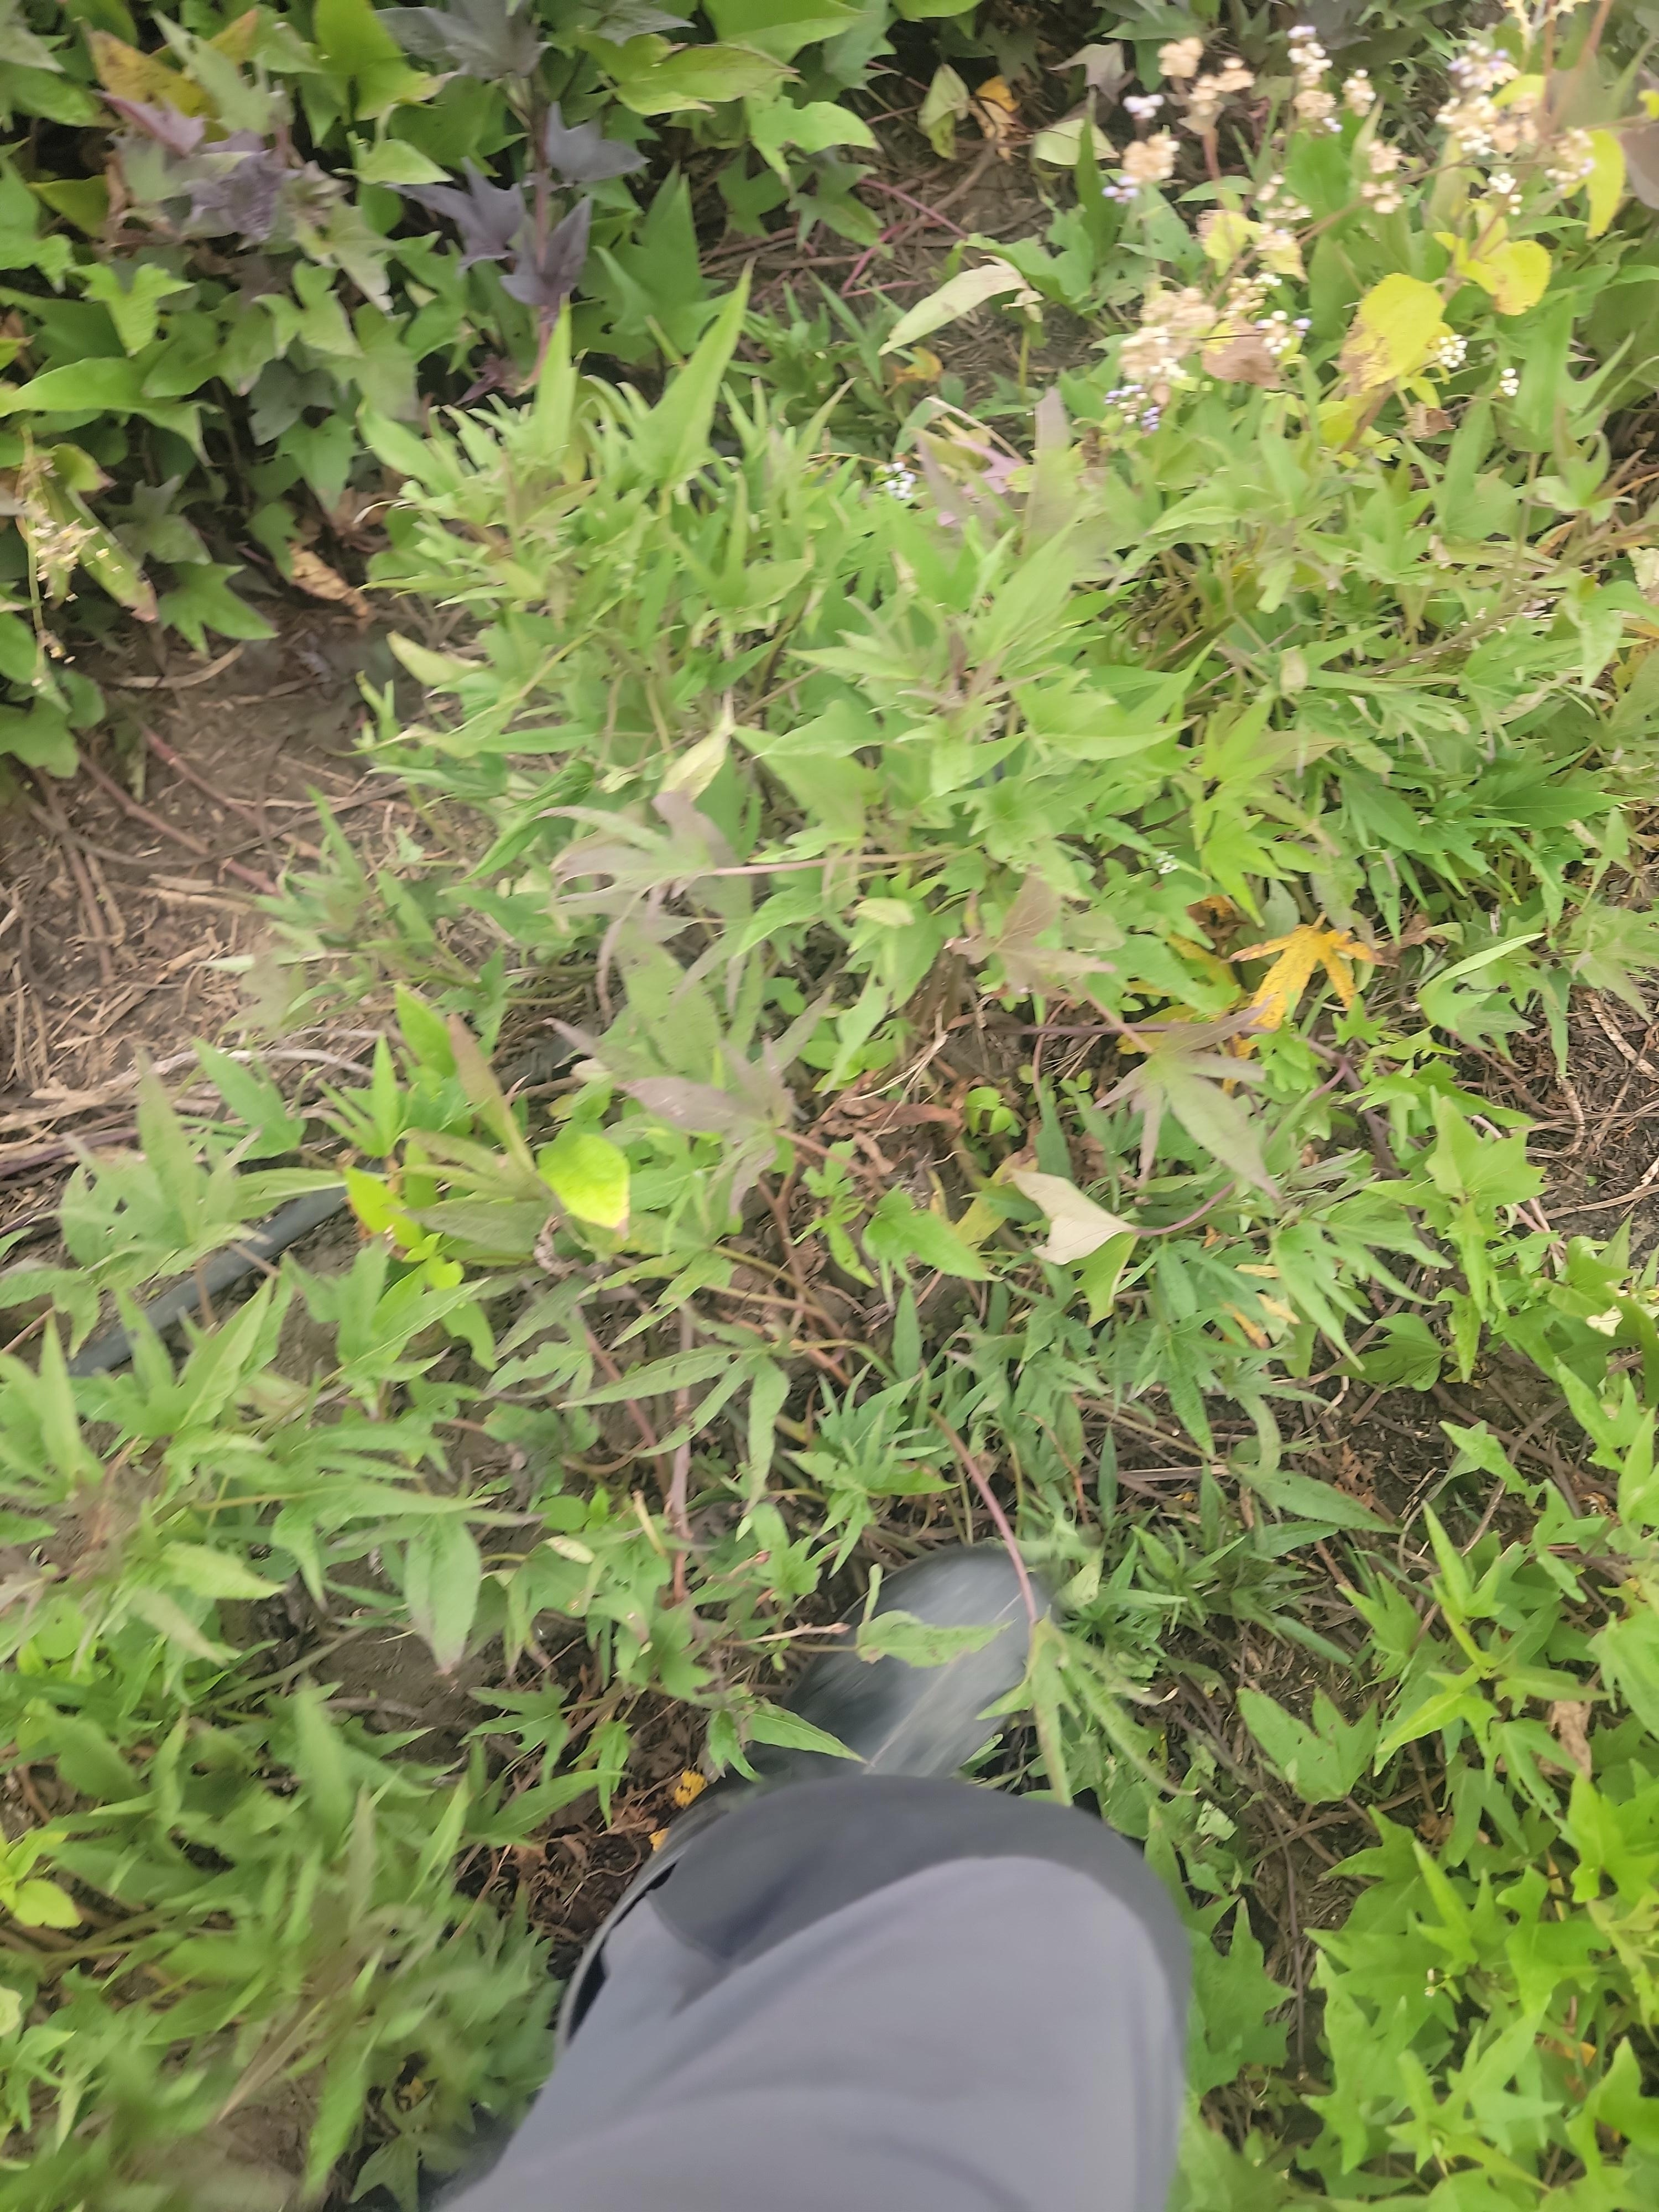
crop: sweet potato
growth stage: flowering
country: Tanzania
